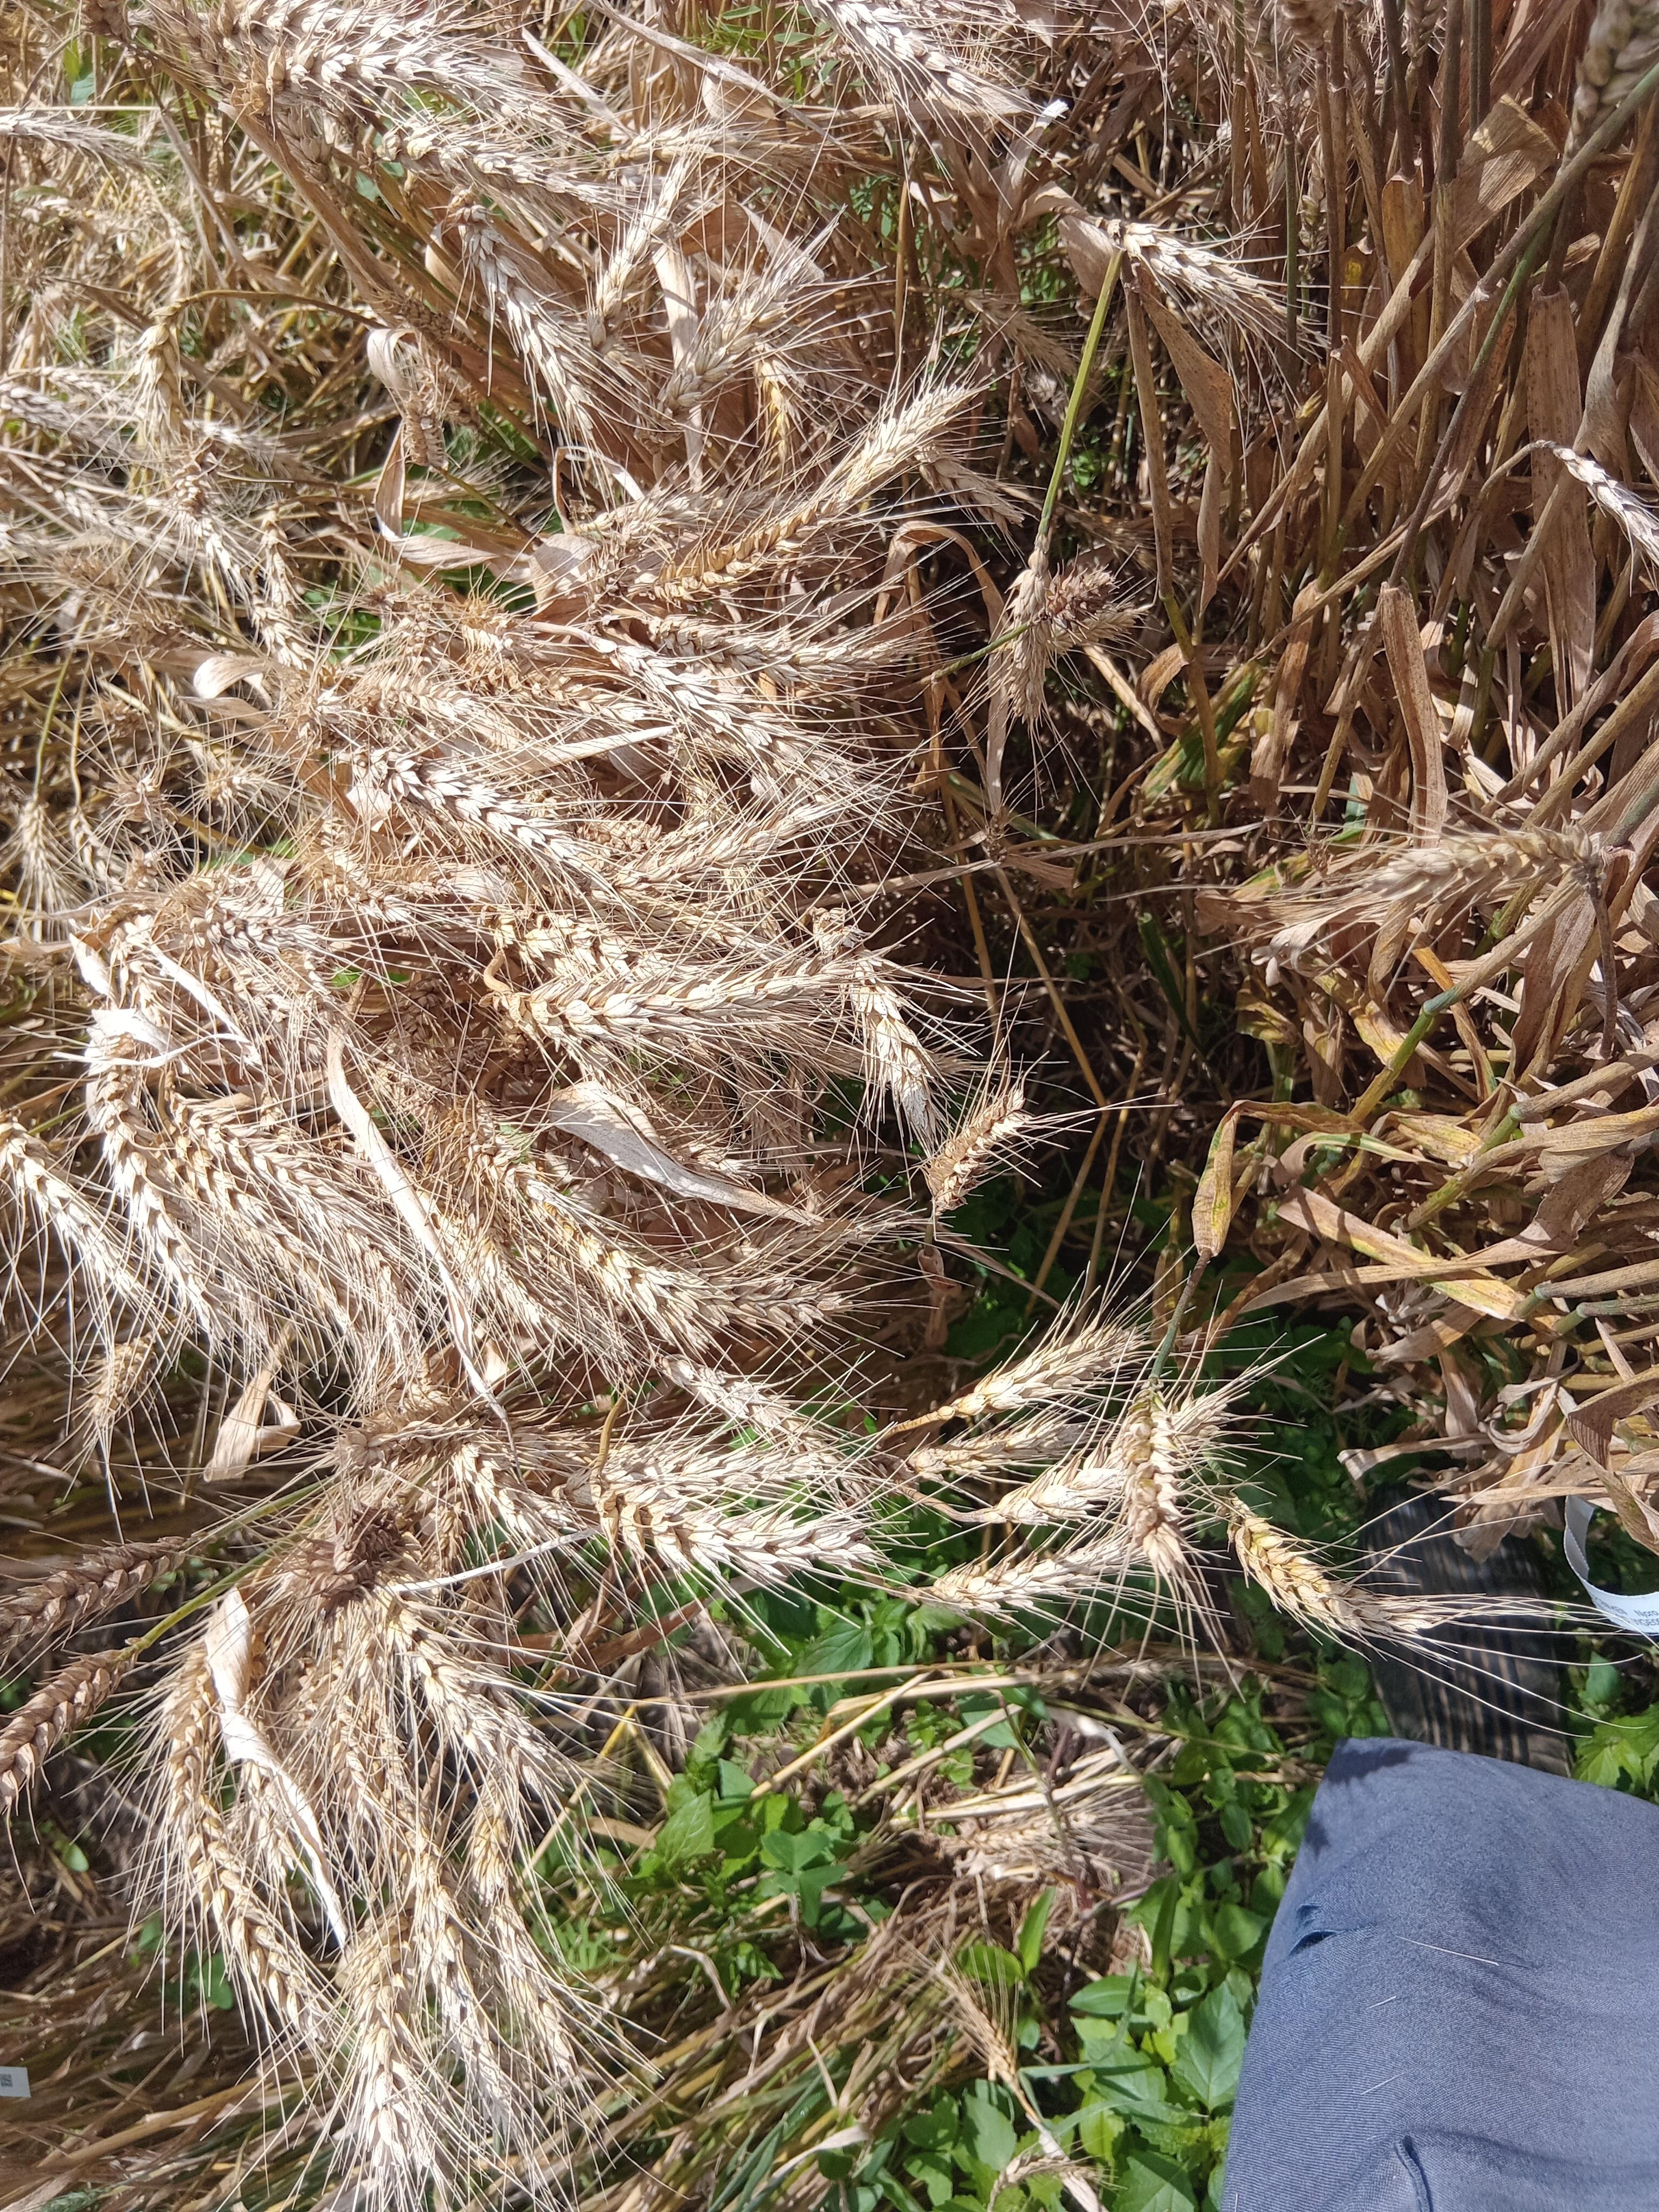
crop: wheat
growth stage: maturity
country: Kenya
